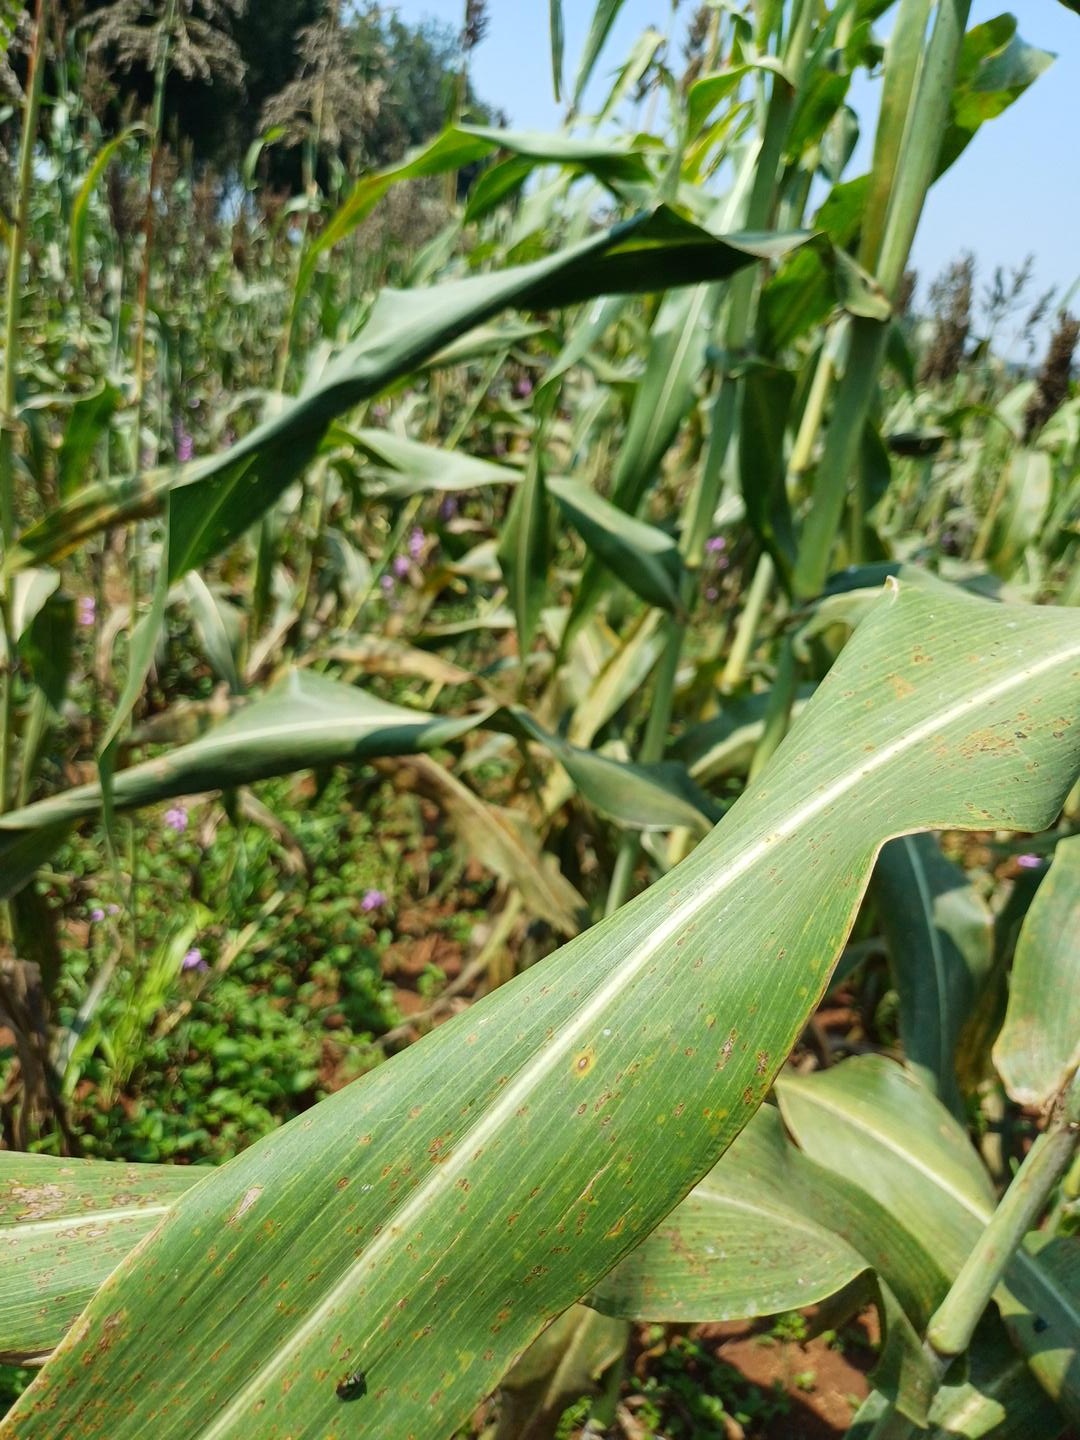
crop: sorghum
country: Kenya
